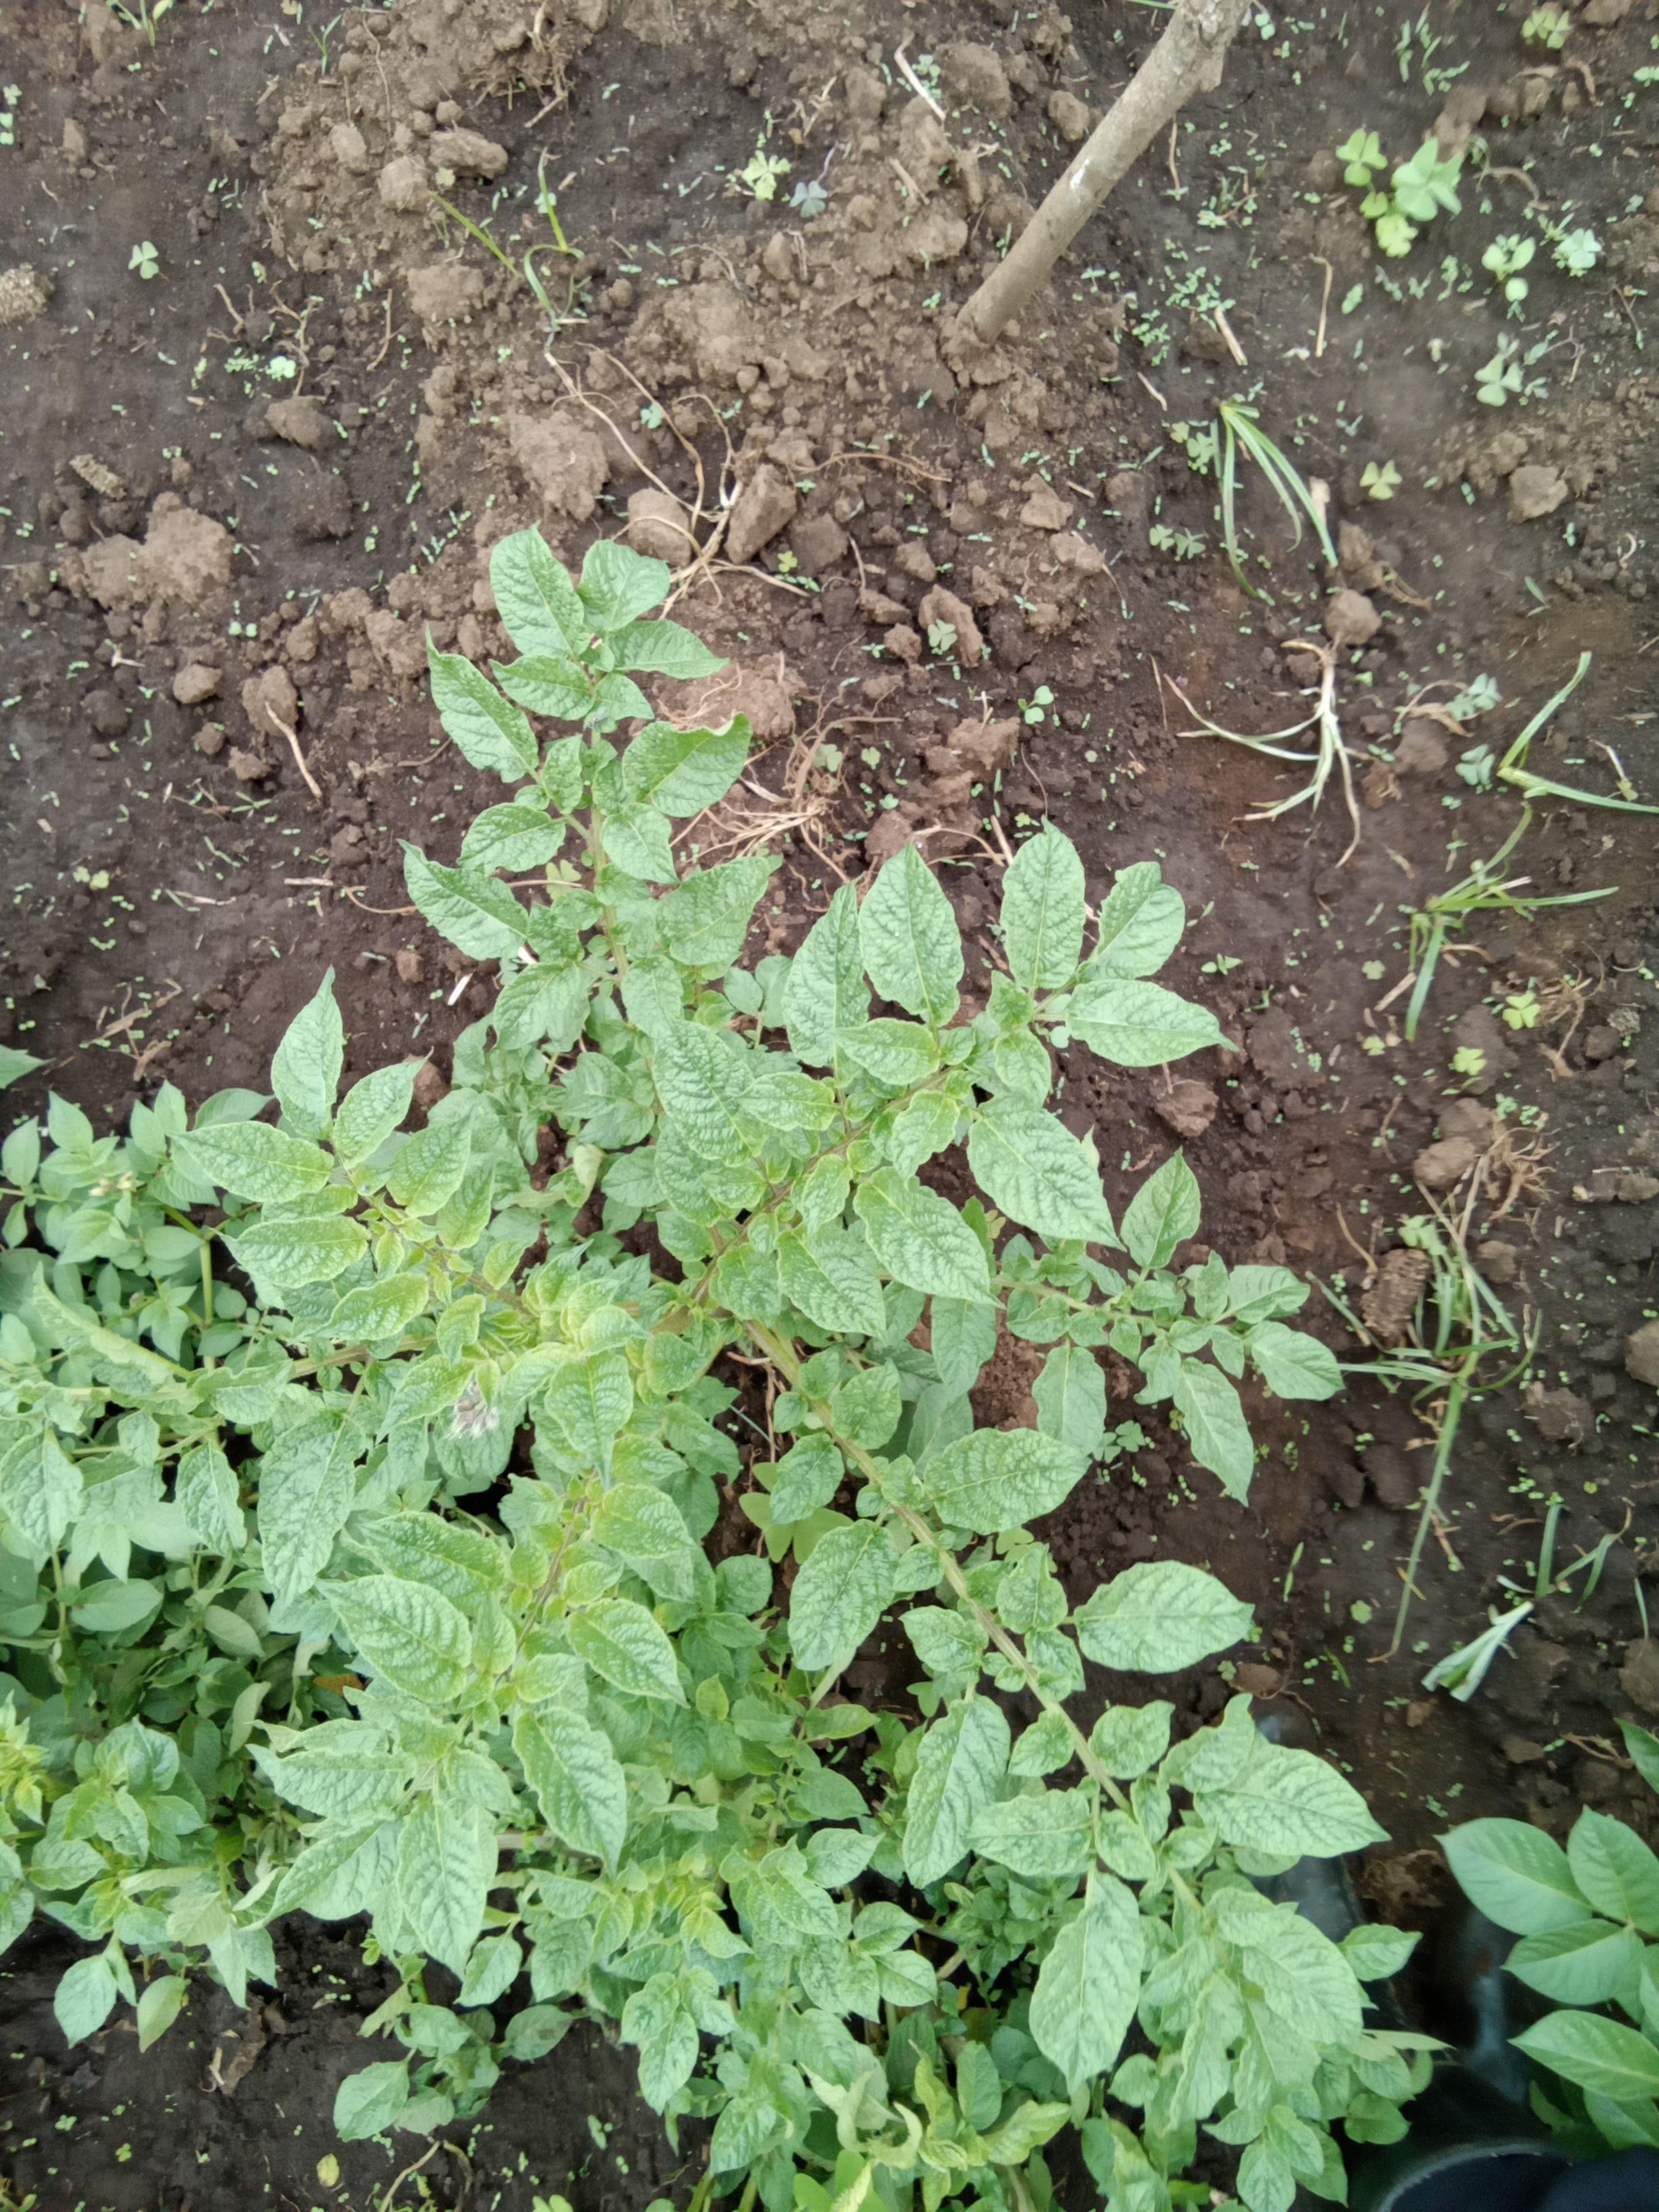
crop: potato
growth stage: flowering
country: Kenya
